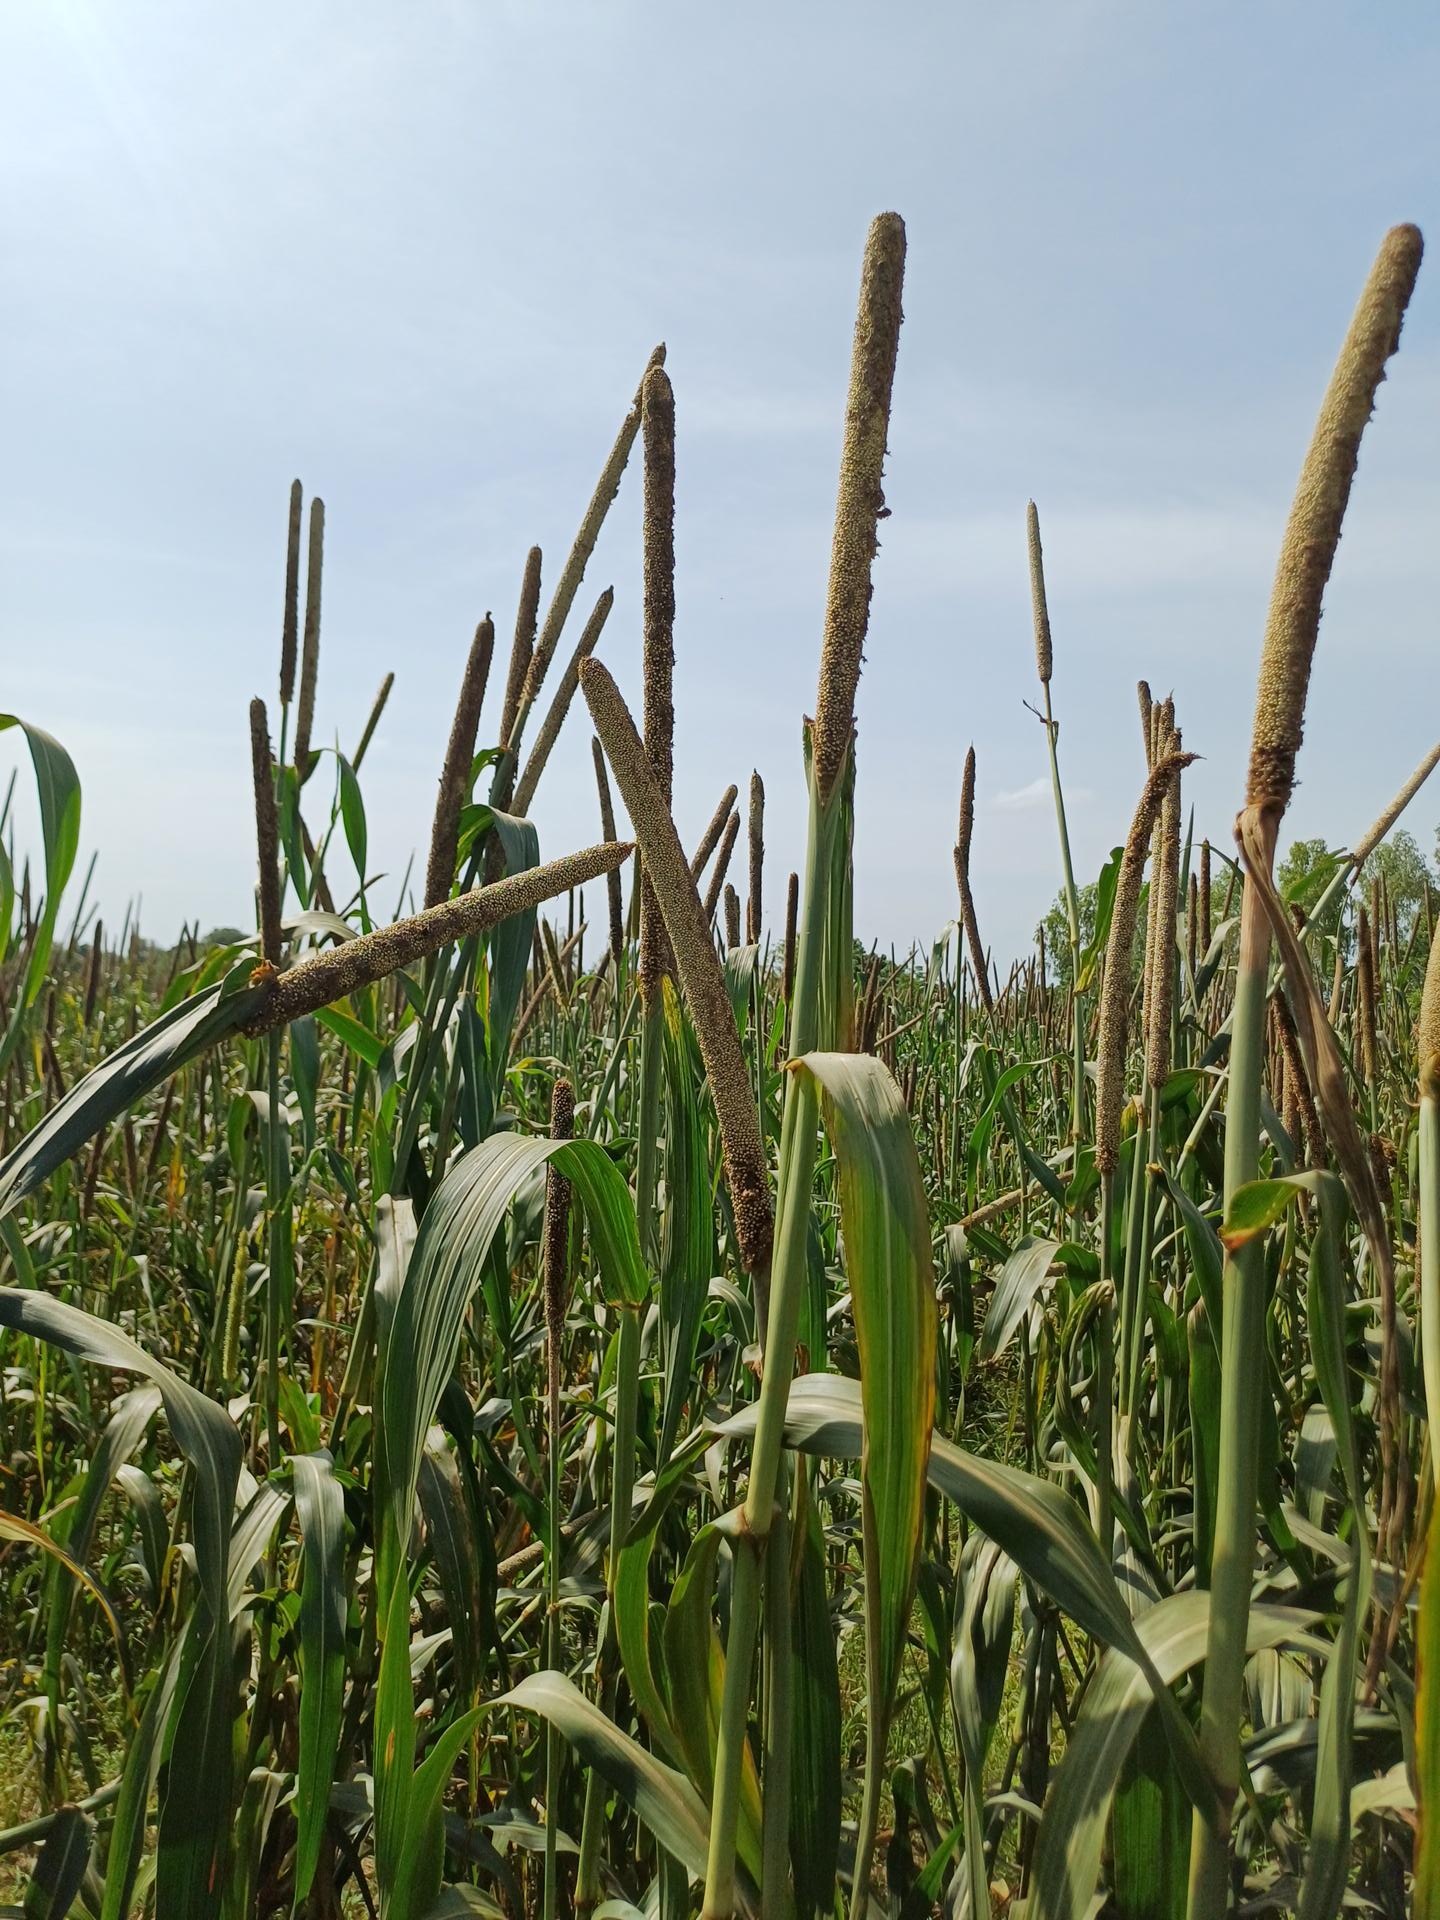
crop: pearl millet
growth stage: filling grain
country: Senegal
